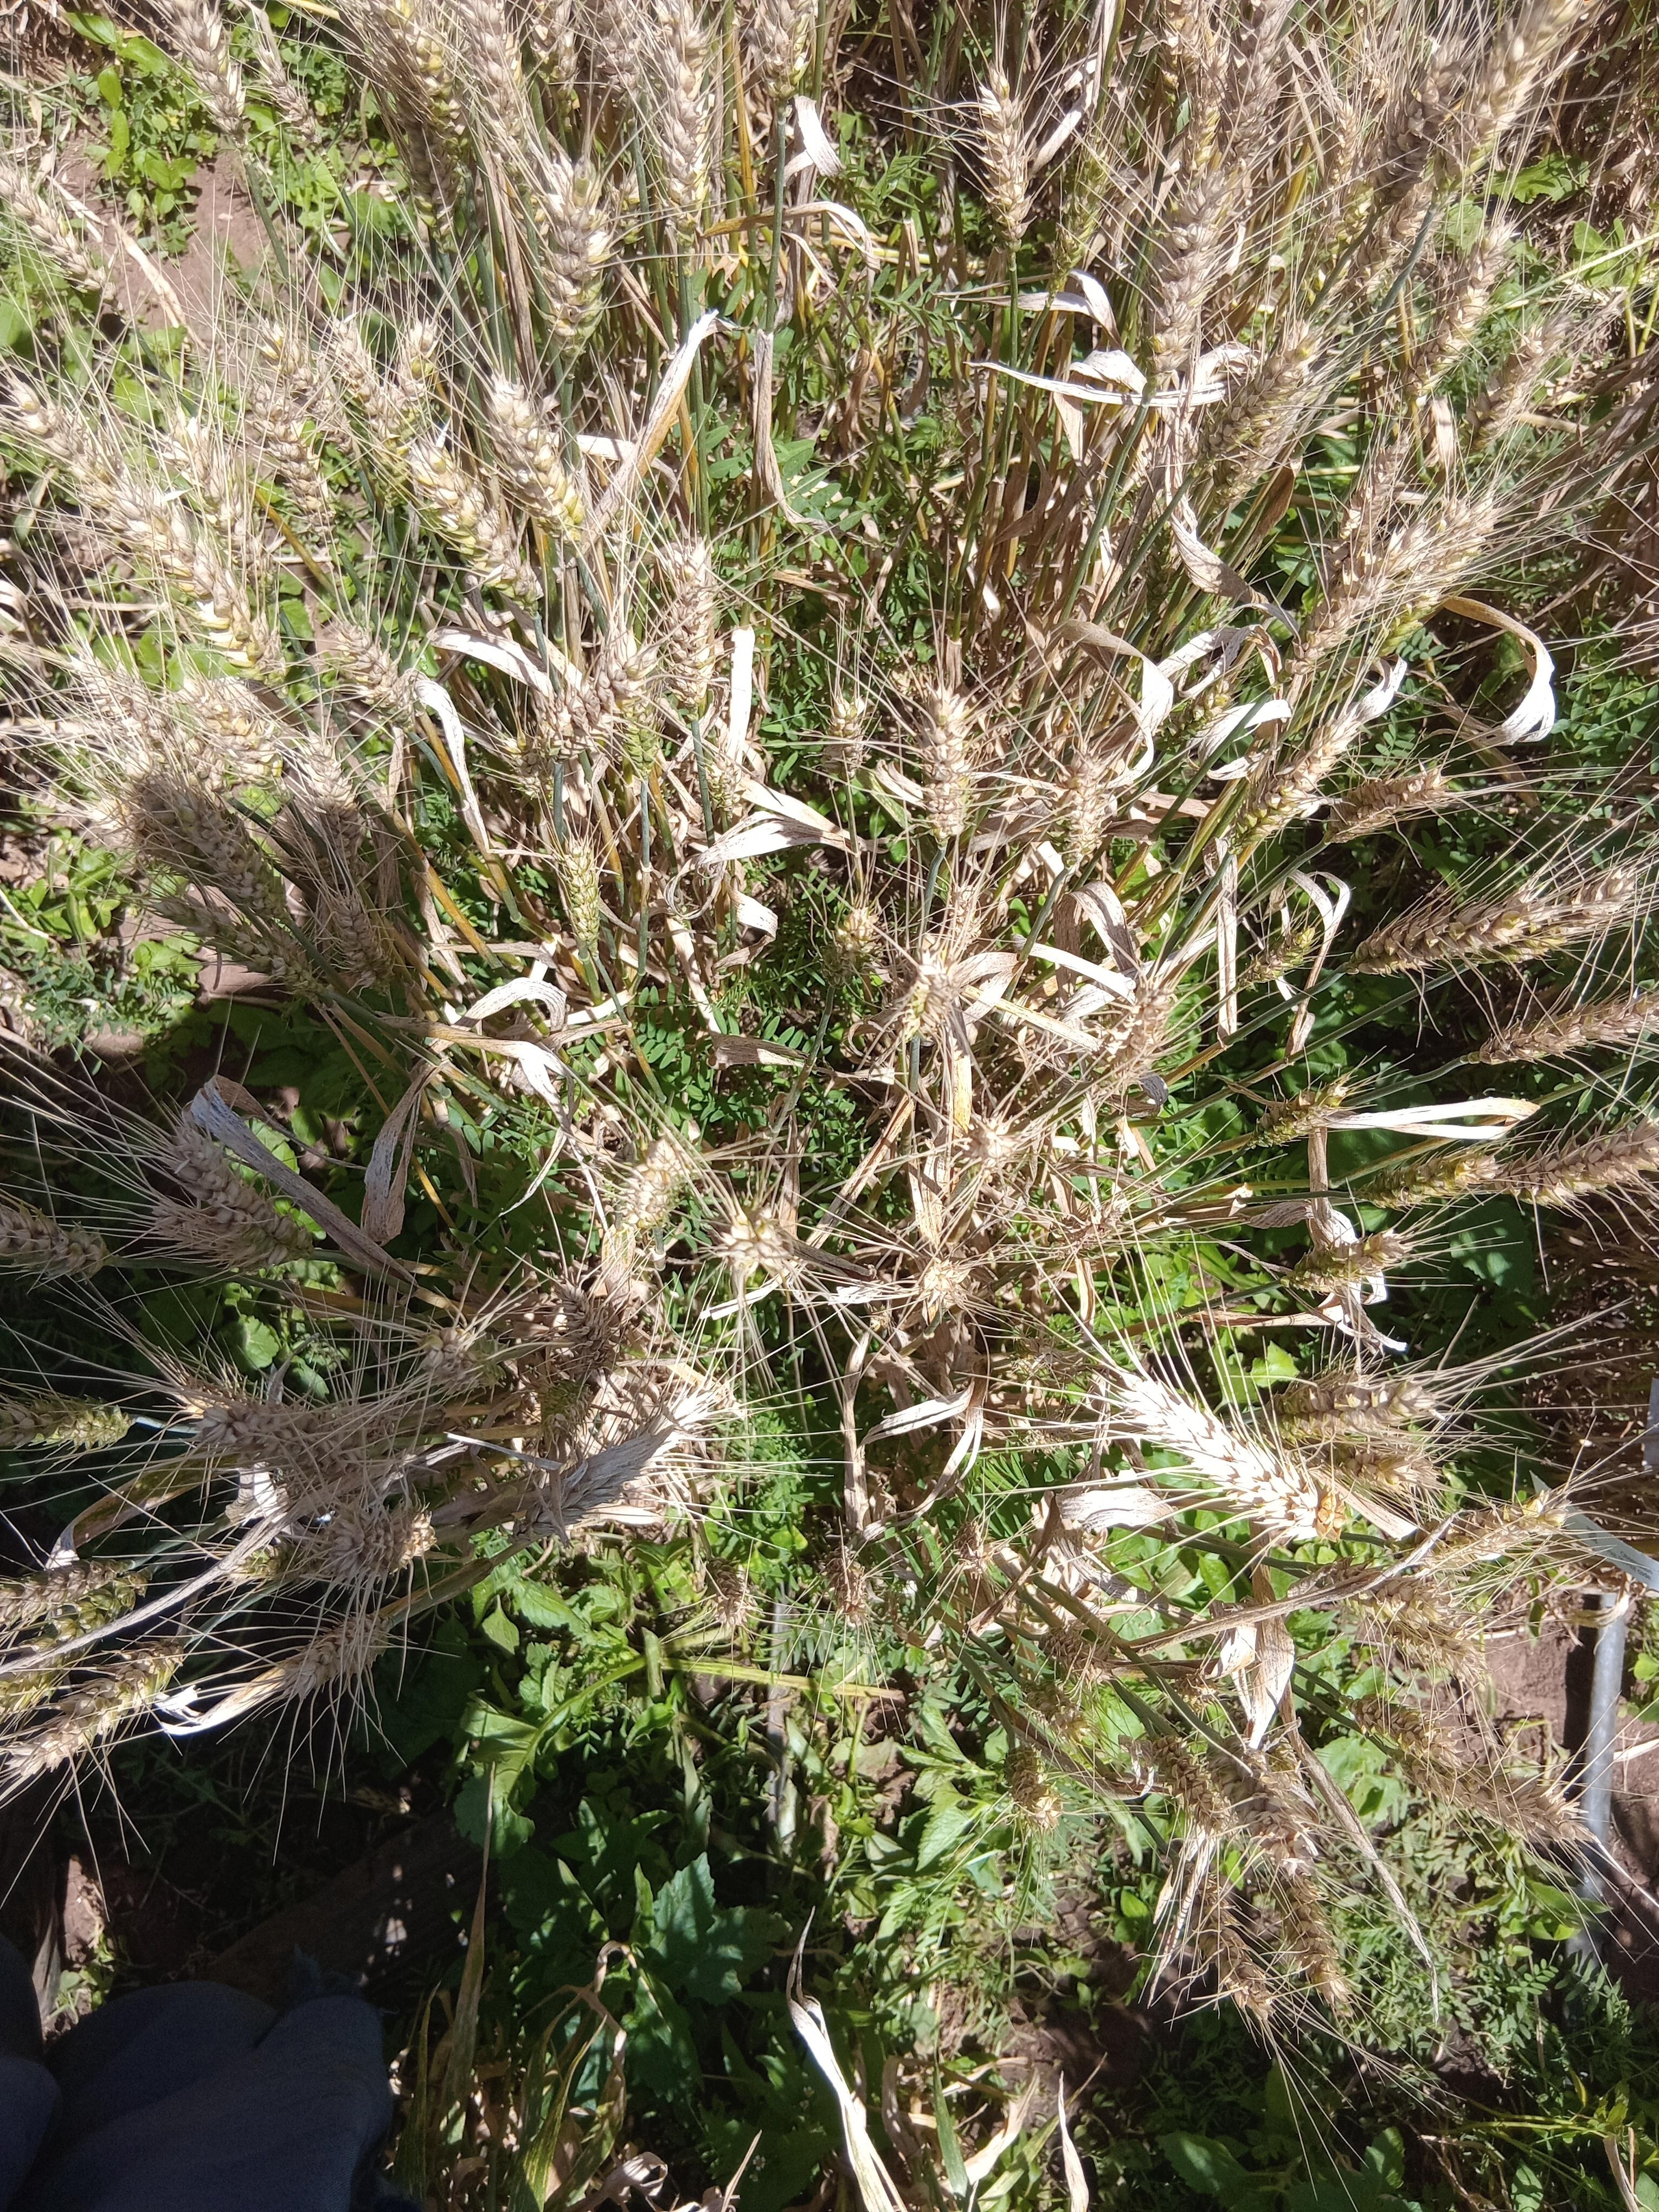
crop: wheat
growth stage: maturity
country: Kenya
